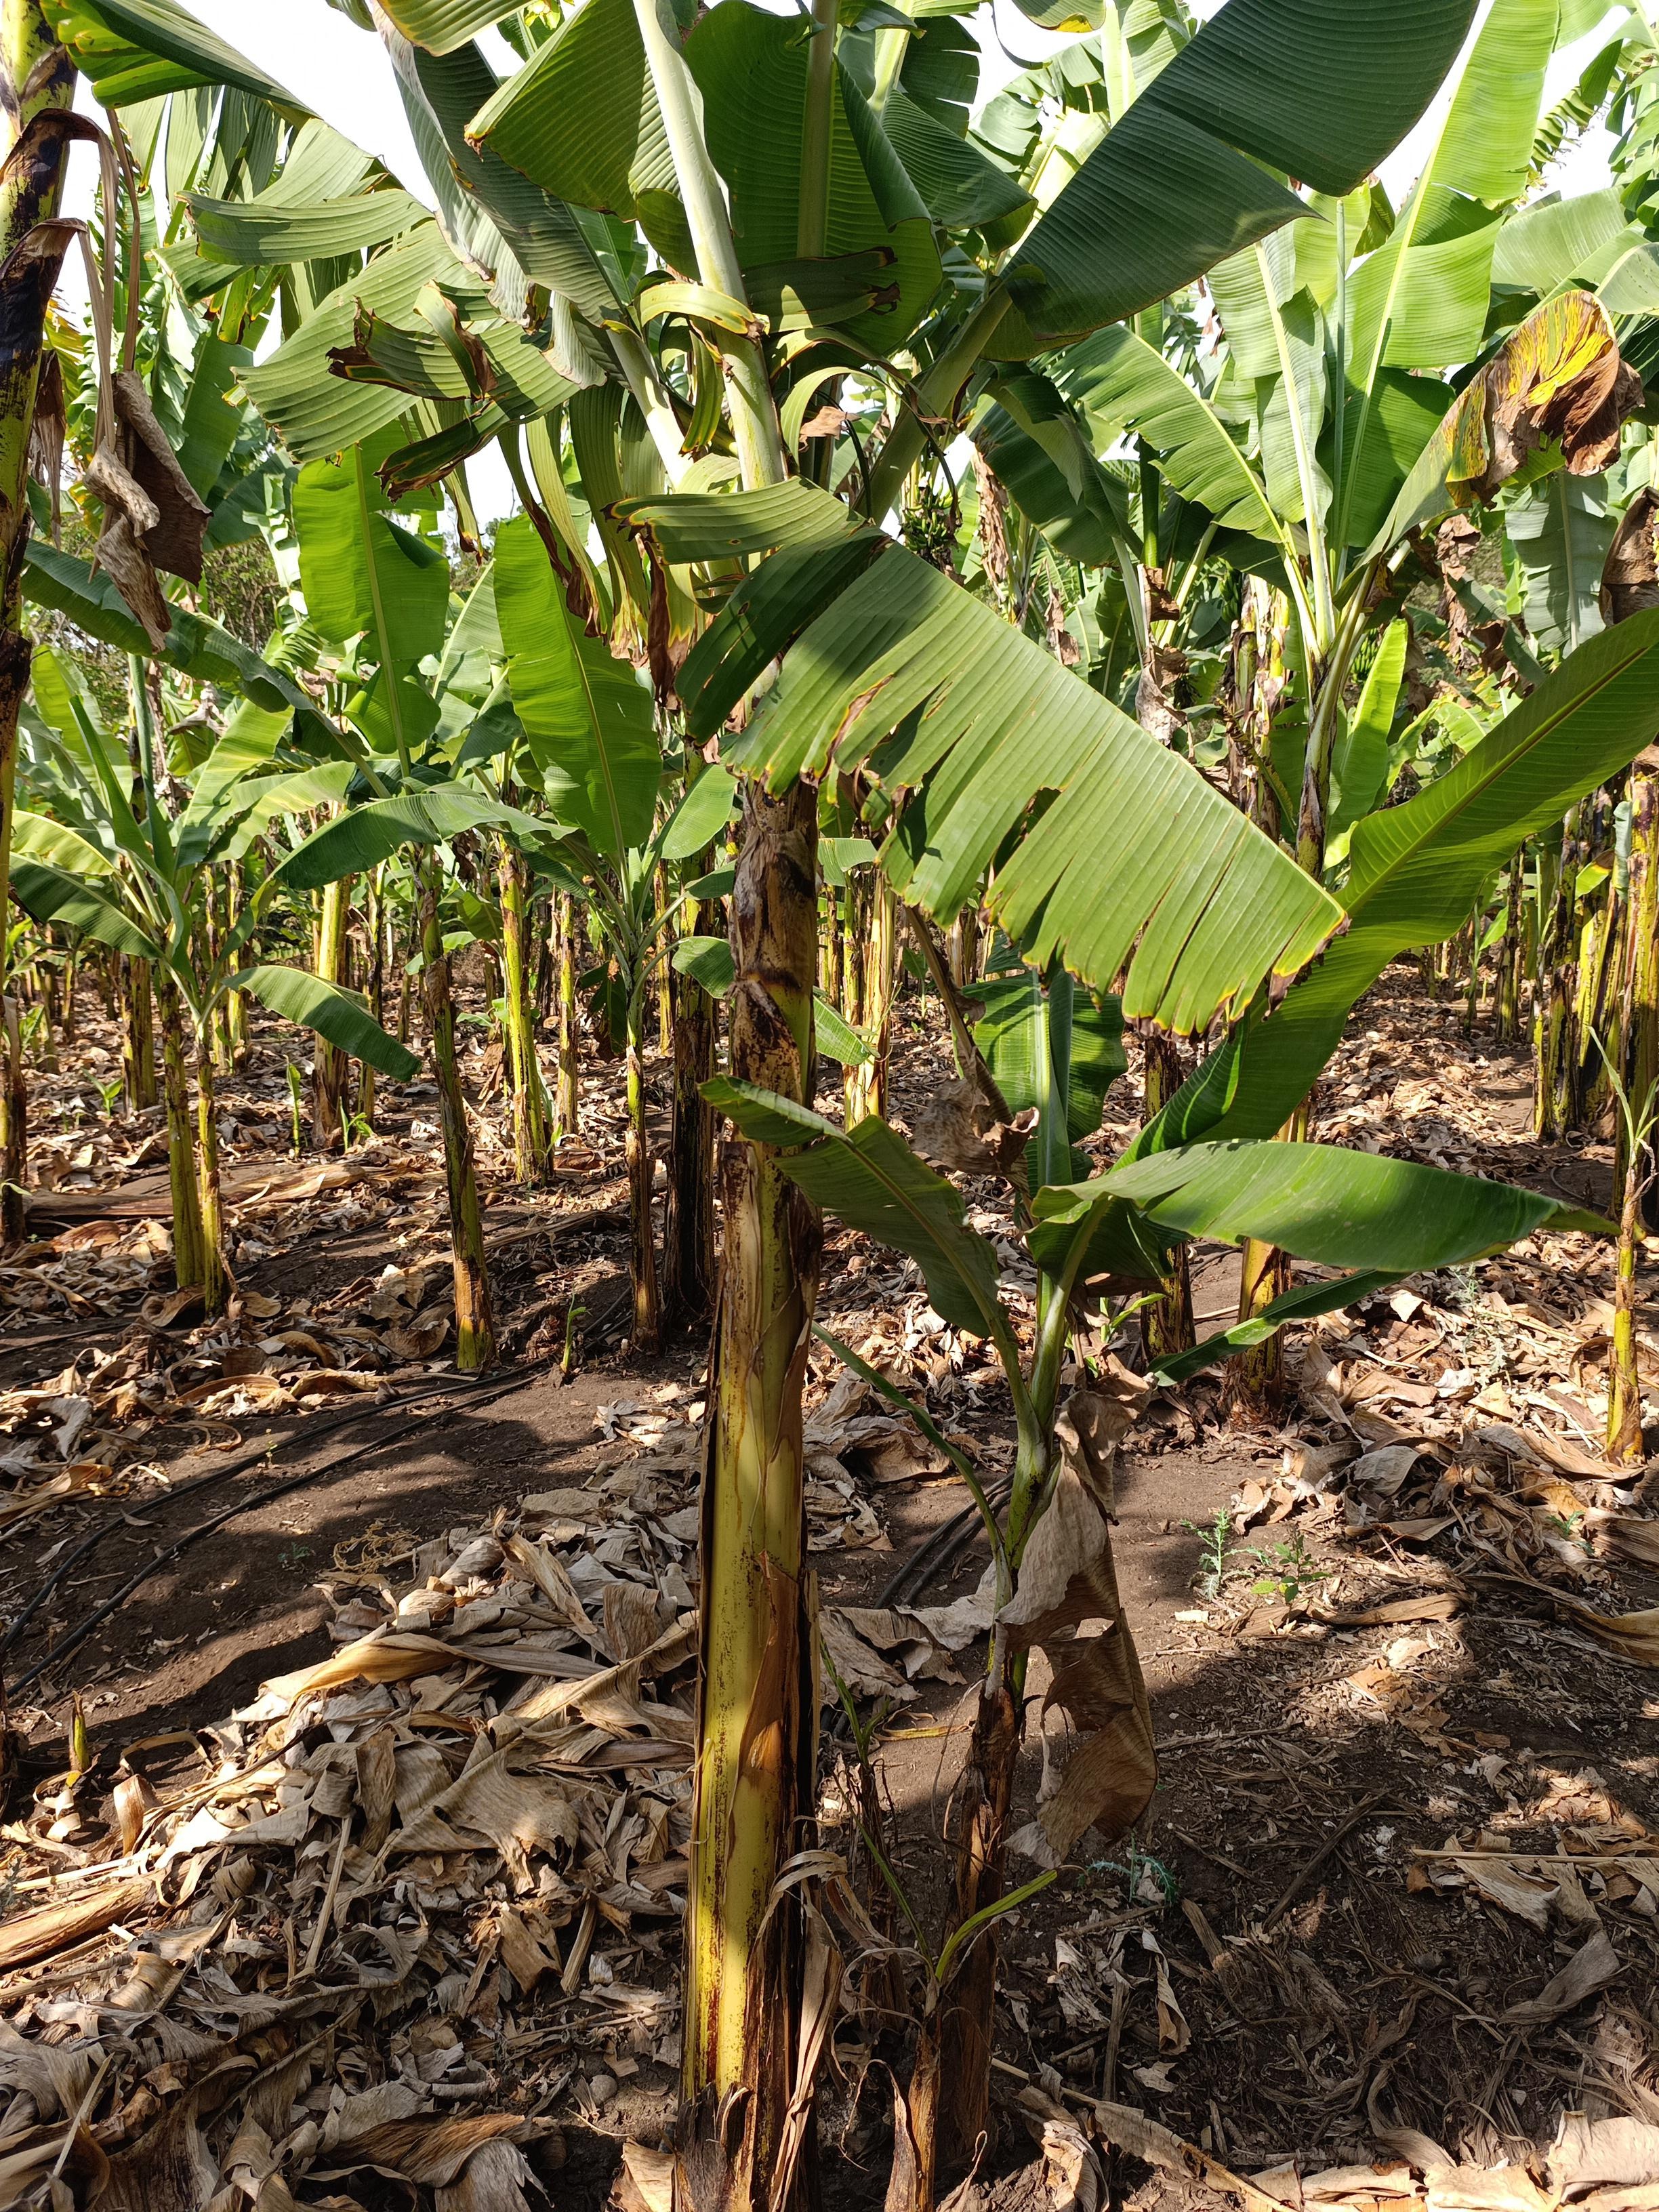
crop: banana
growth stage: vegetative
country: Tanzania
